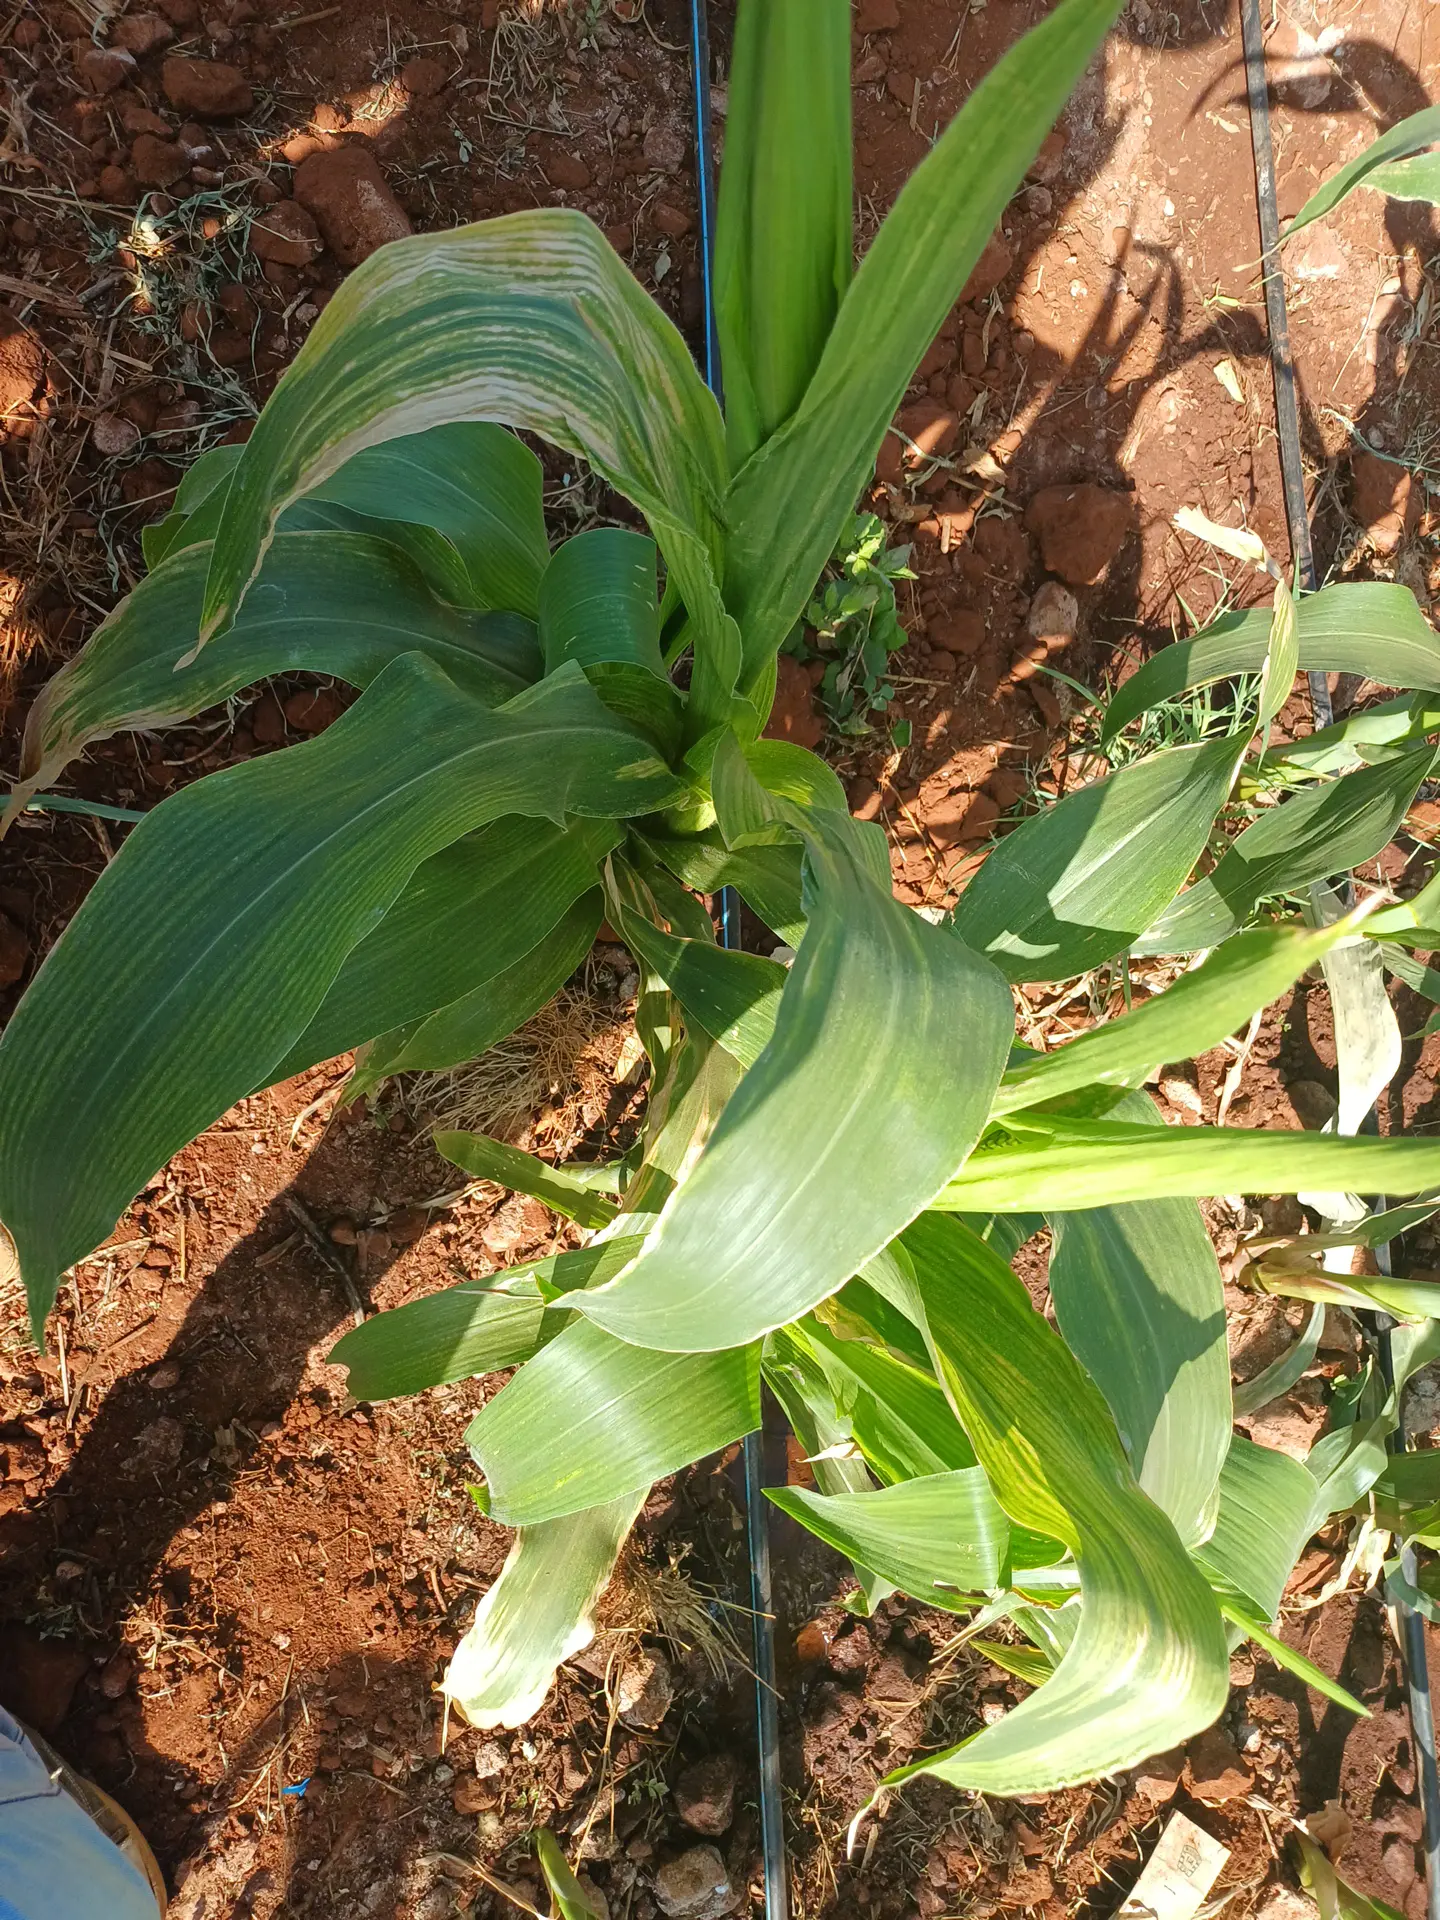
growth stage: maturity
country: Kenya
